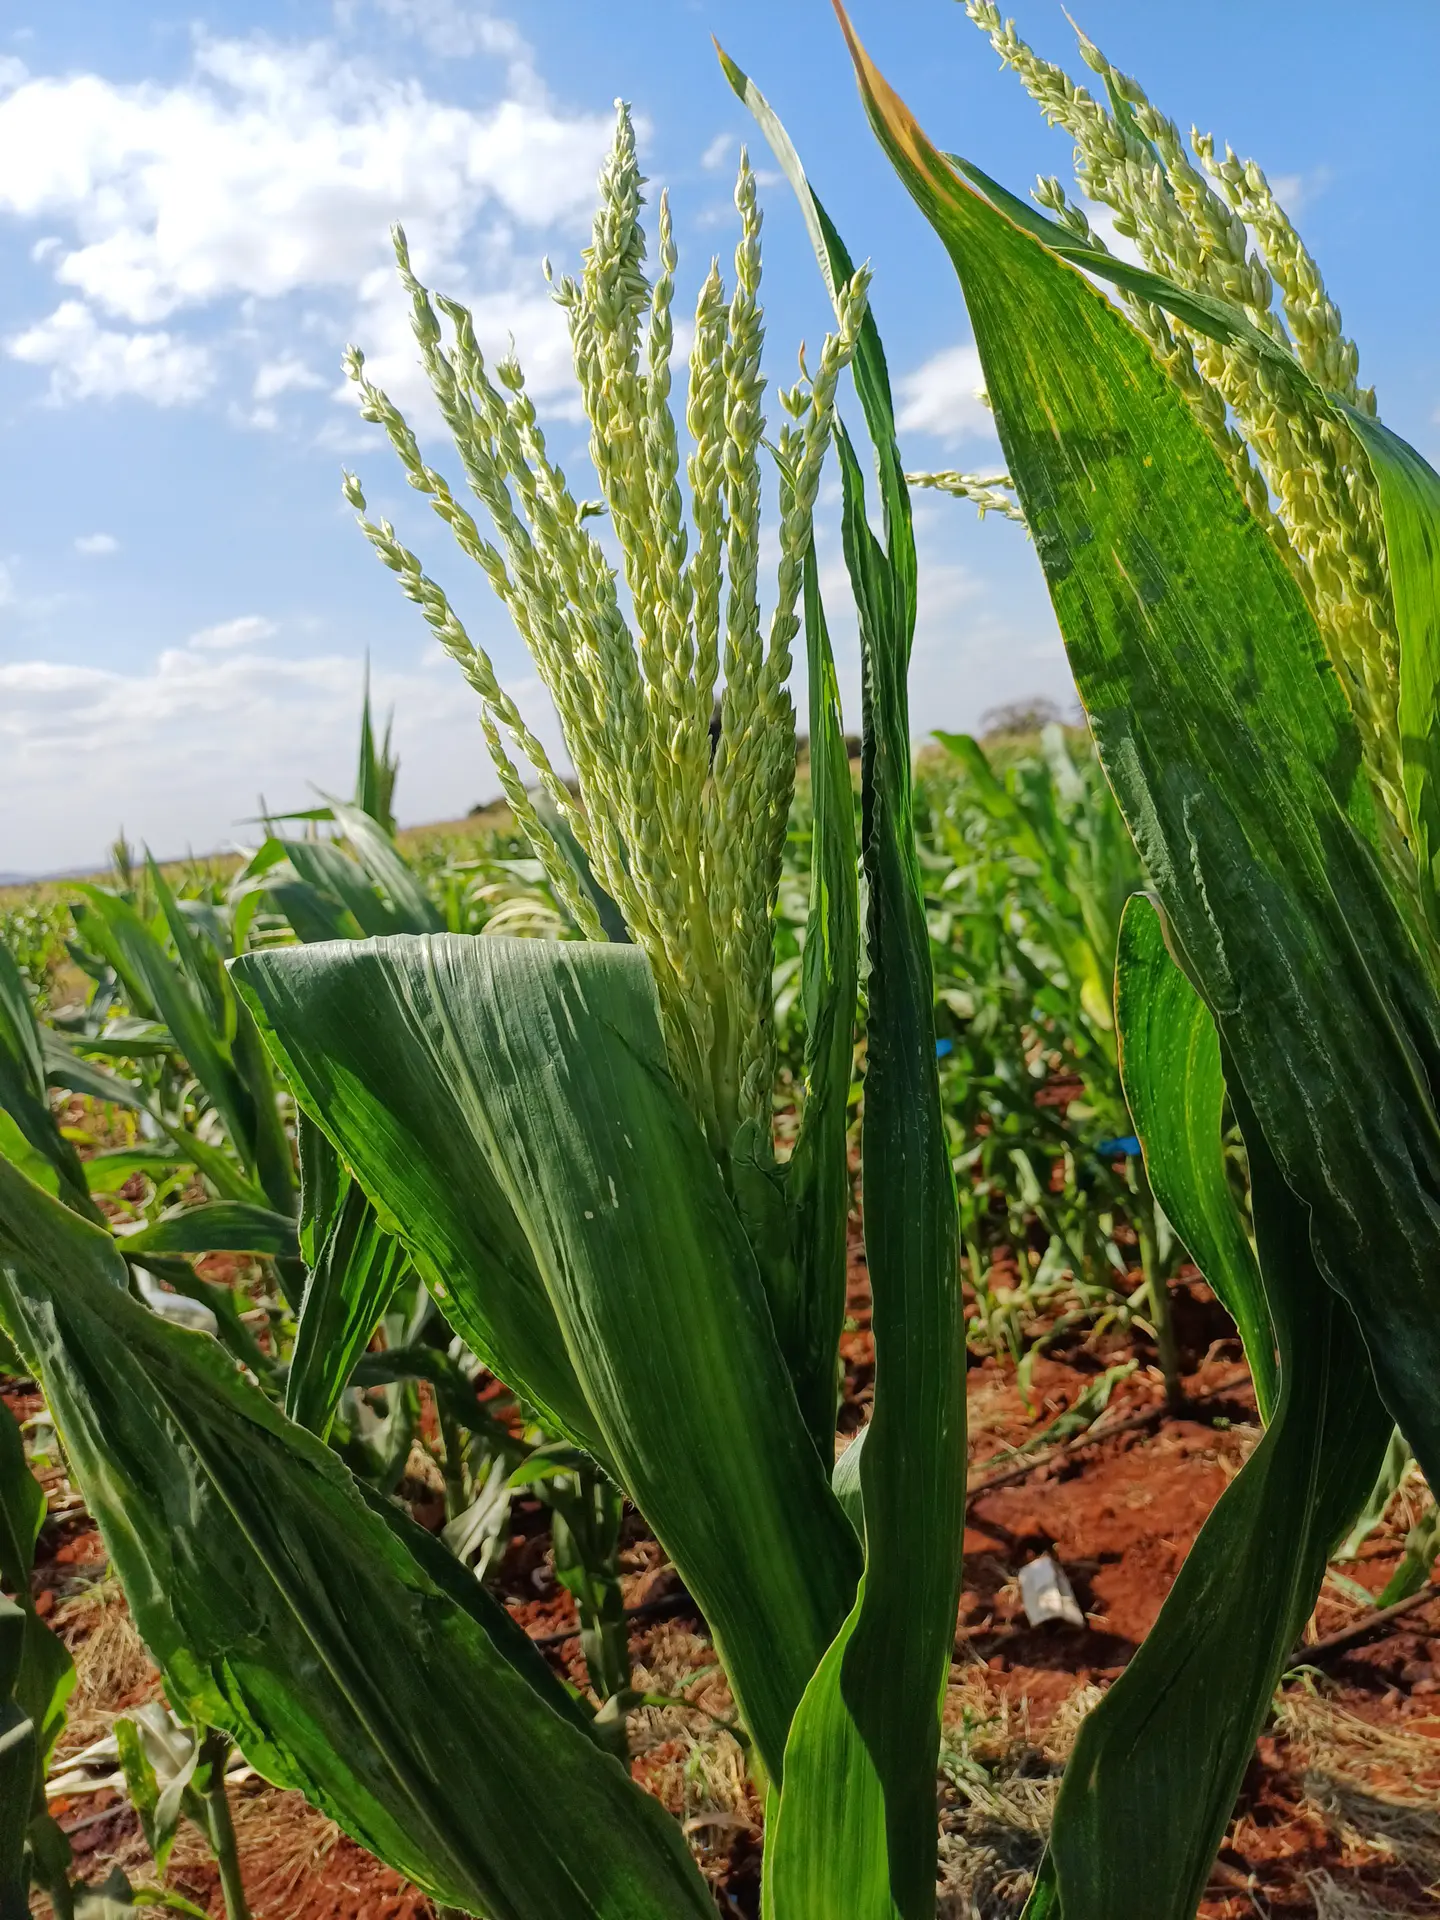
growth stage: flowering
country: Kenya
